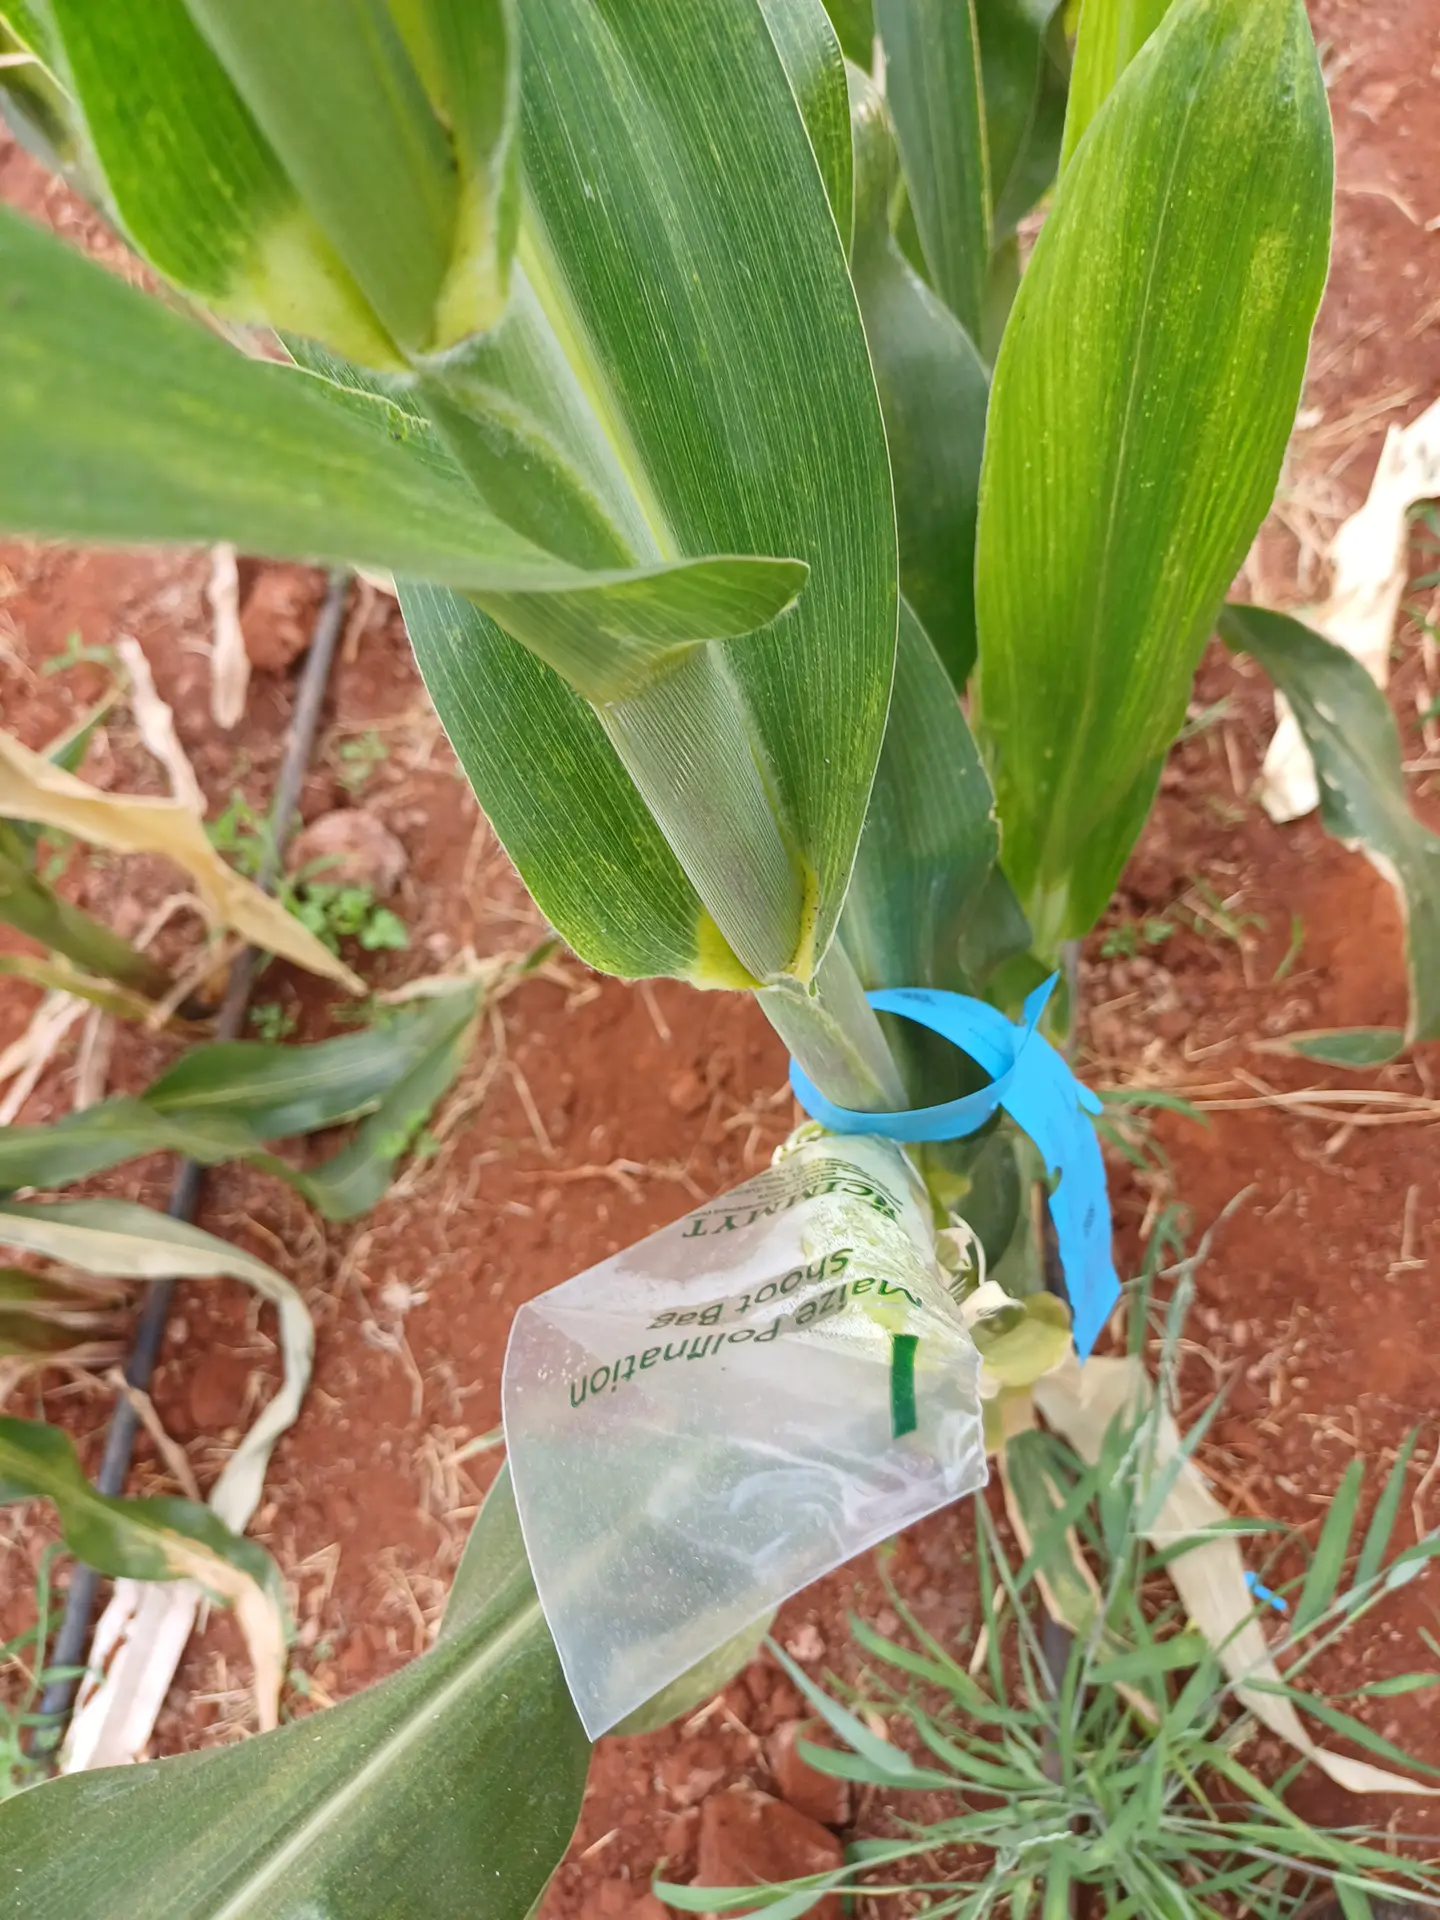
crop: maize
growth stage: flowering
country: Kenya
